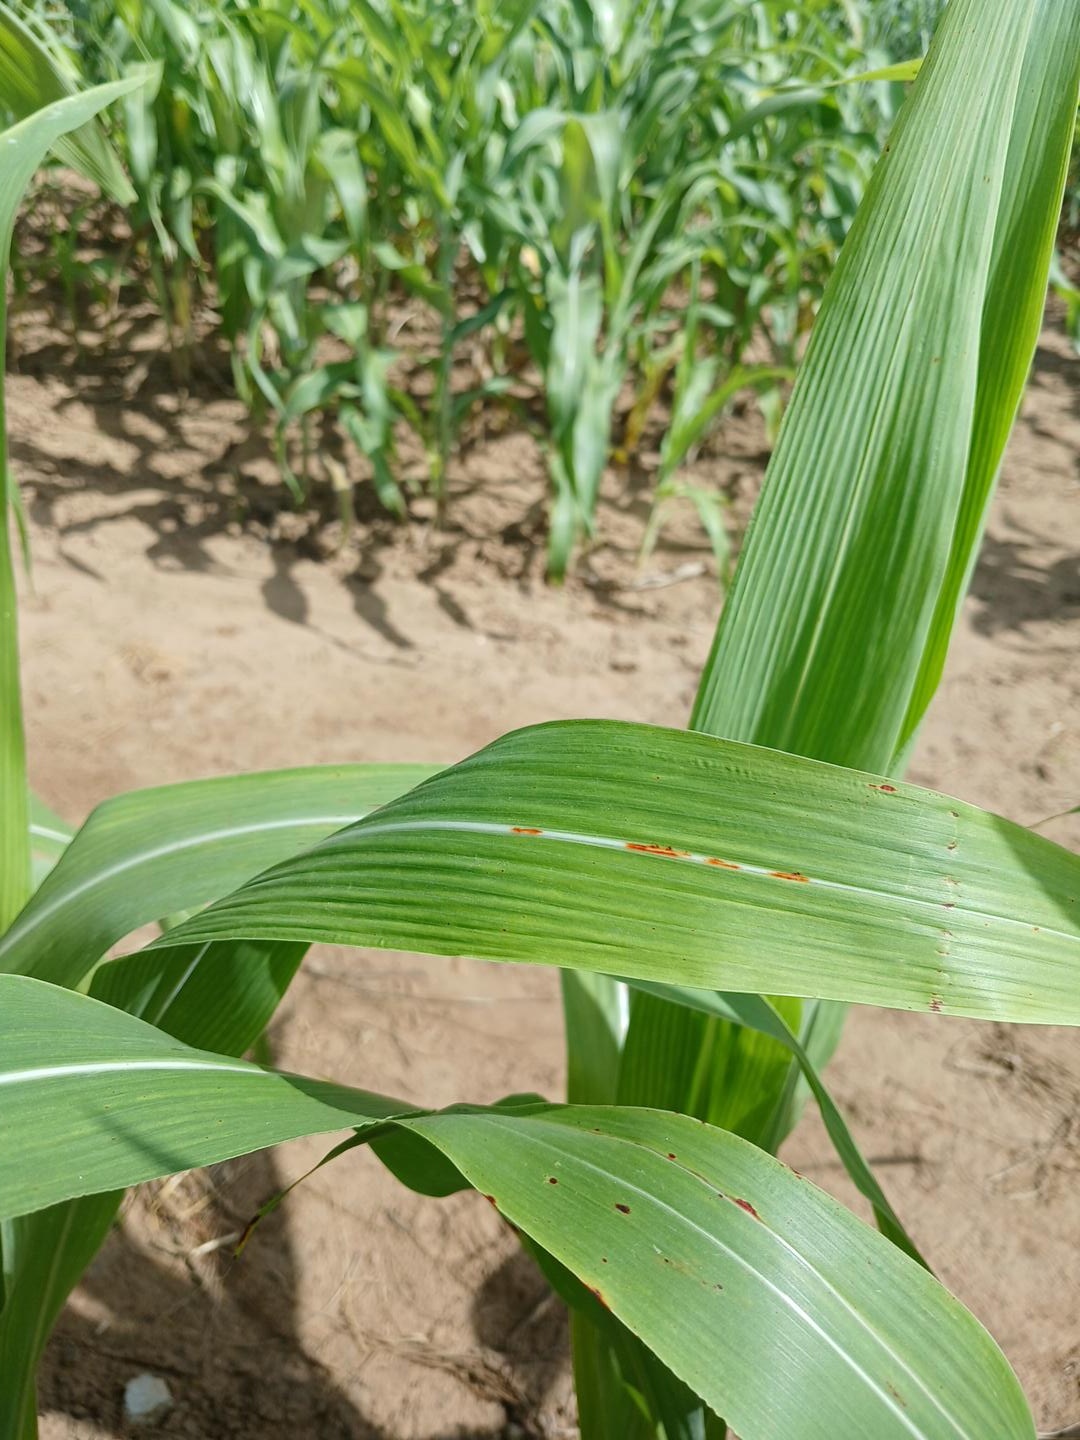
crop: sorghum
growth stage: vegetative
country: Senegal
